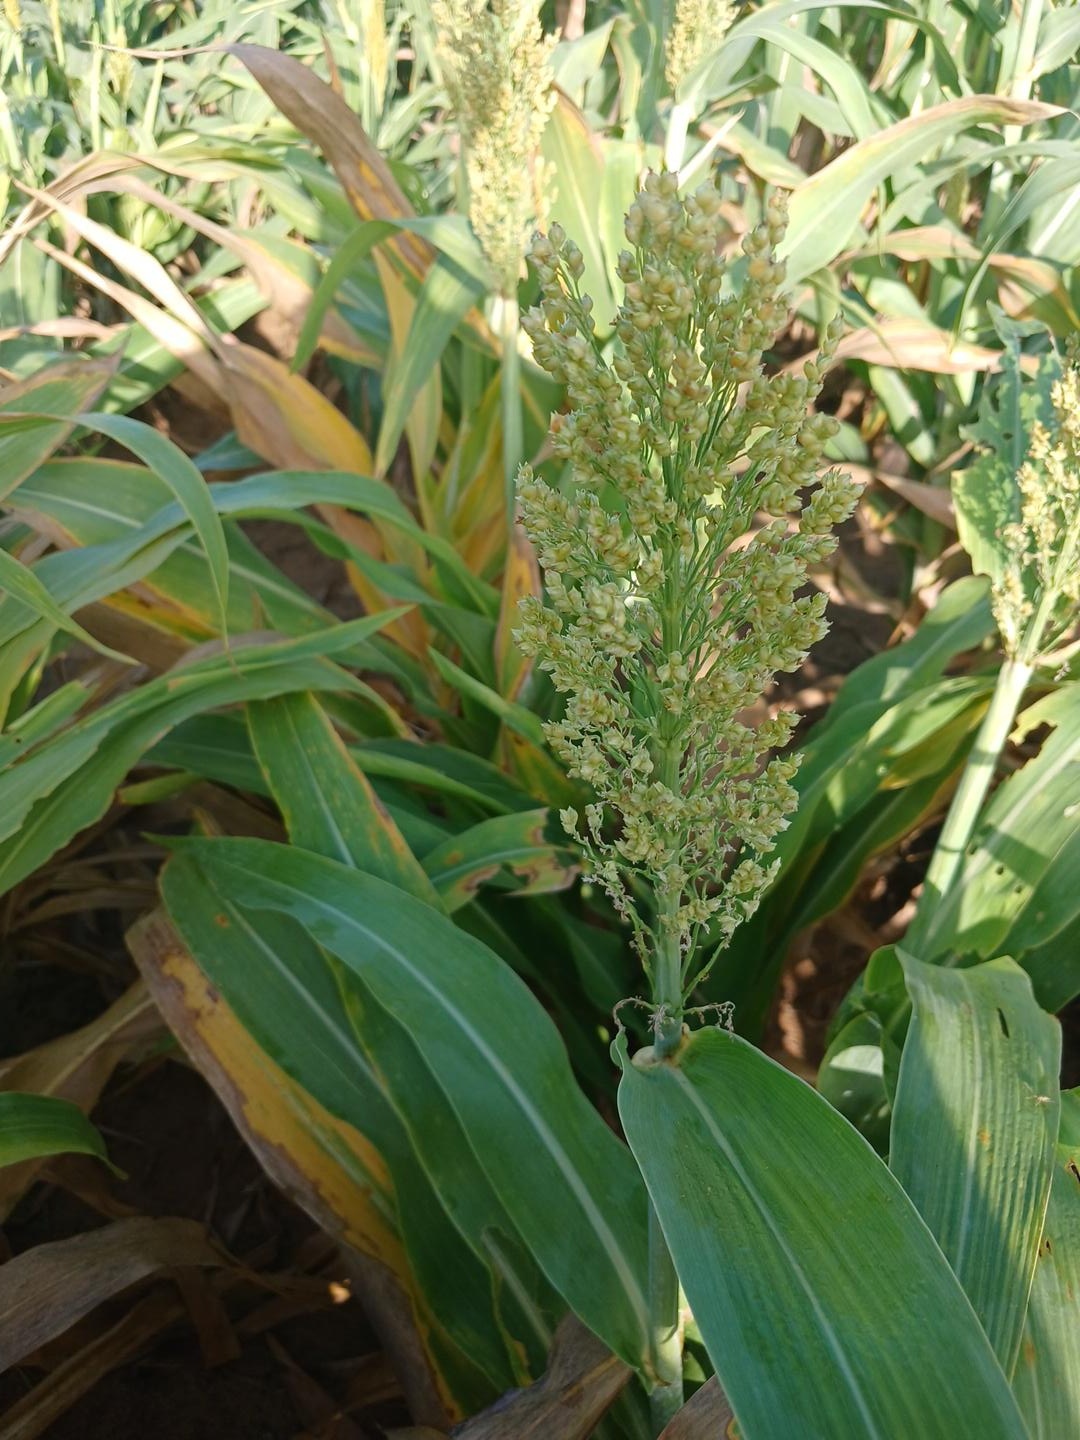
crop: sorghum
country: Senegal
